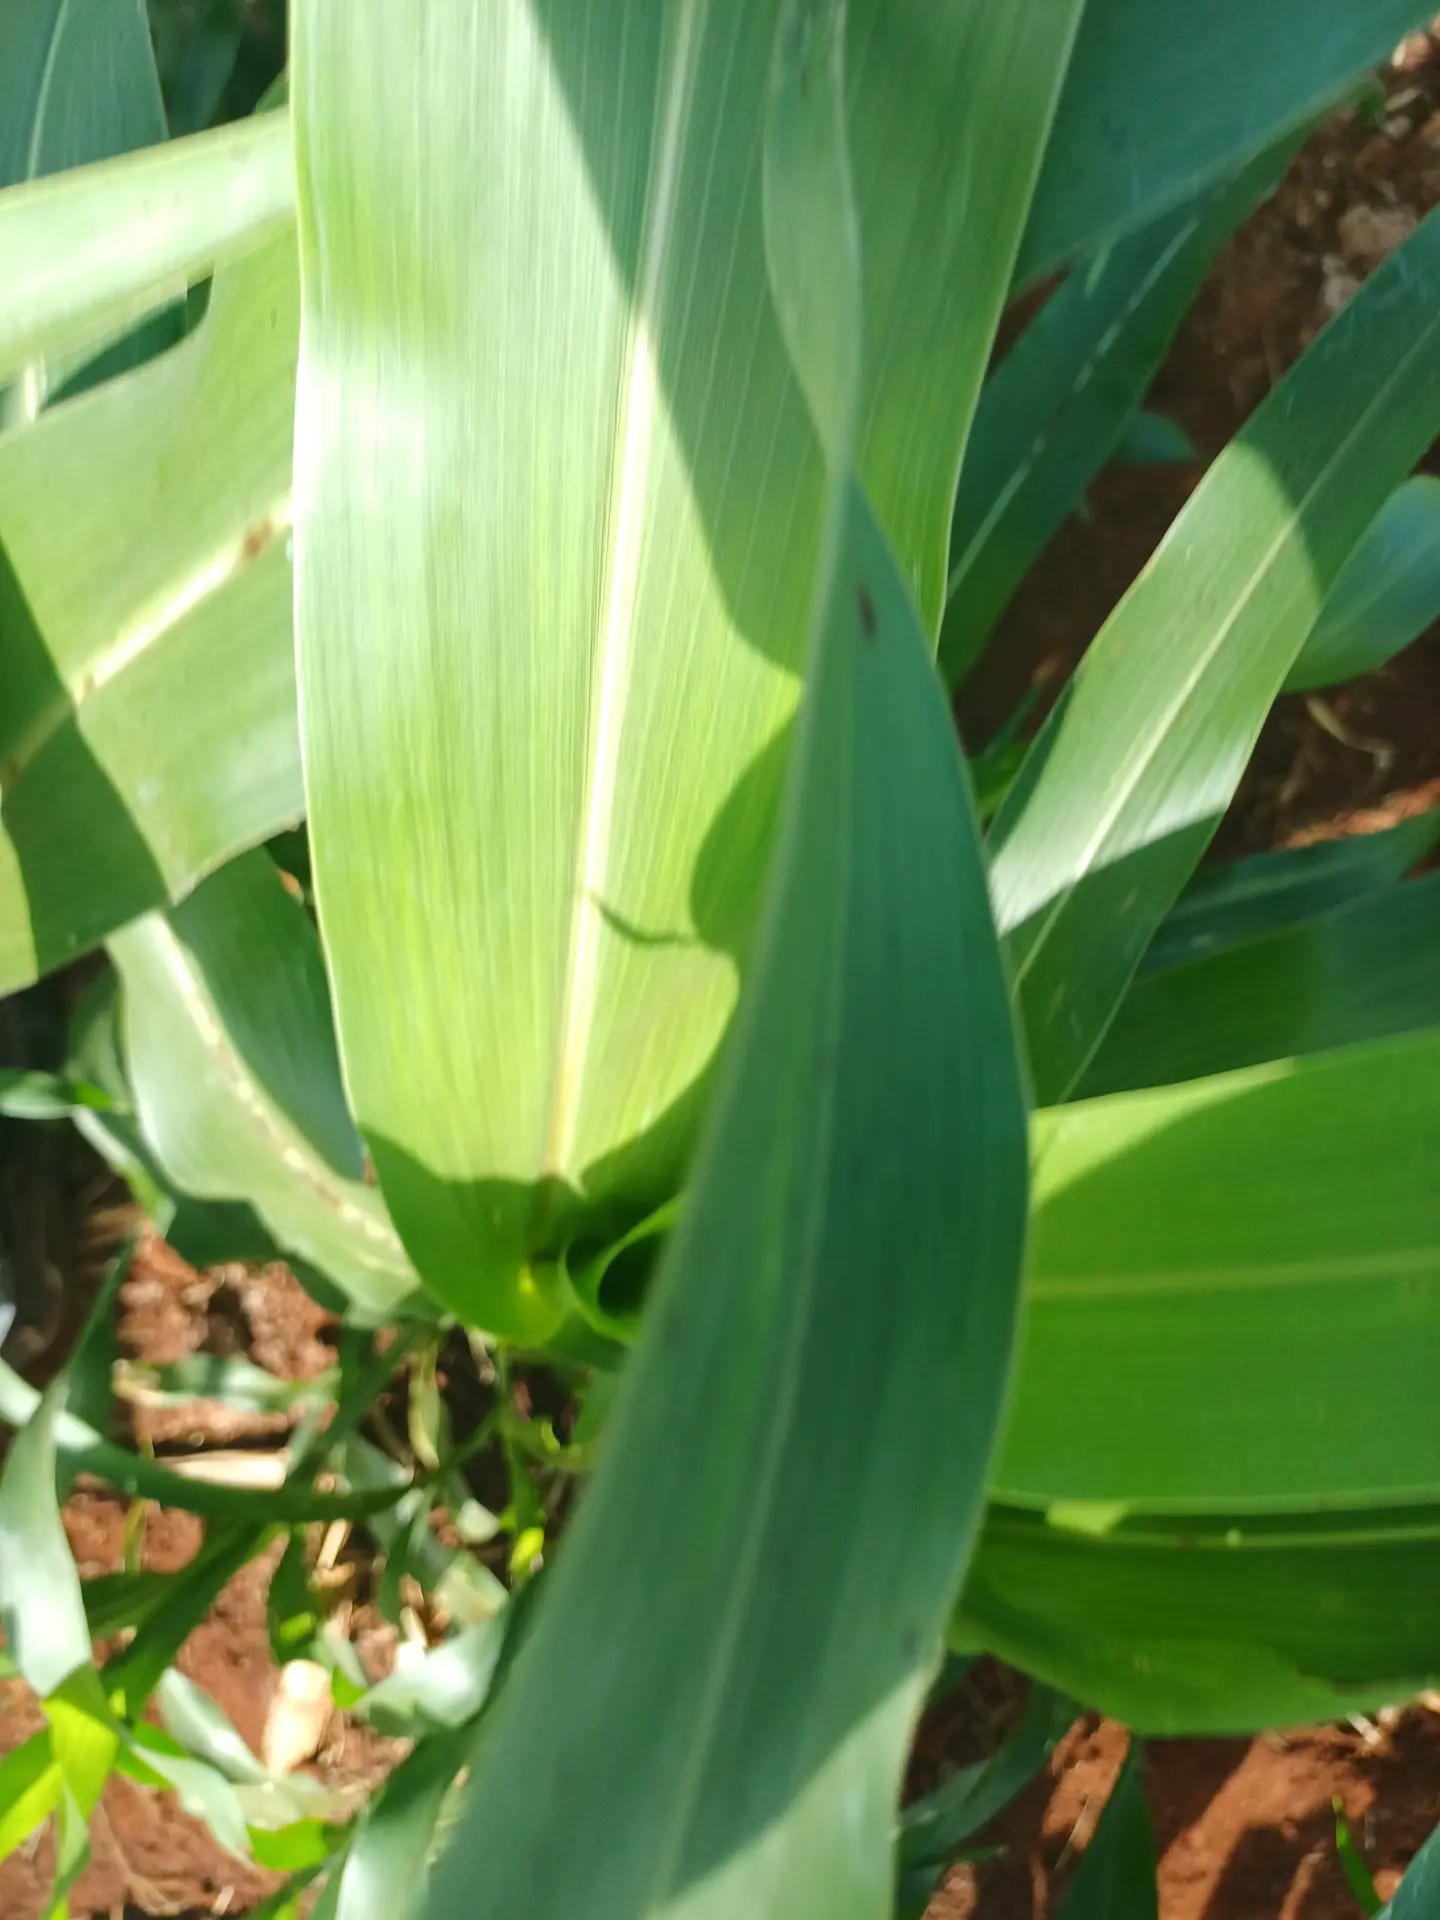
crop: sorghum
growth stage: vegetative
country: Kenya
